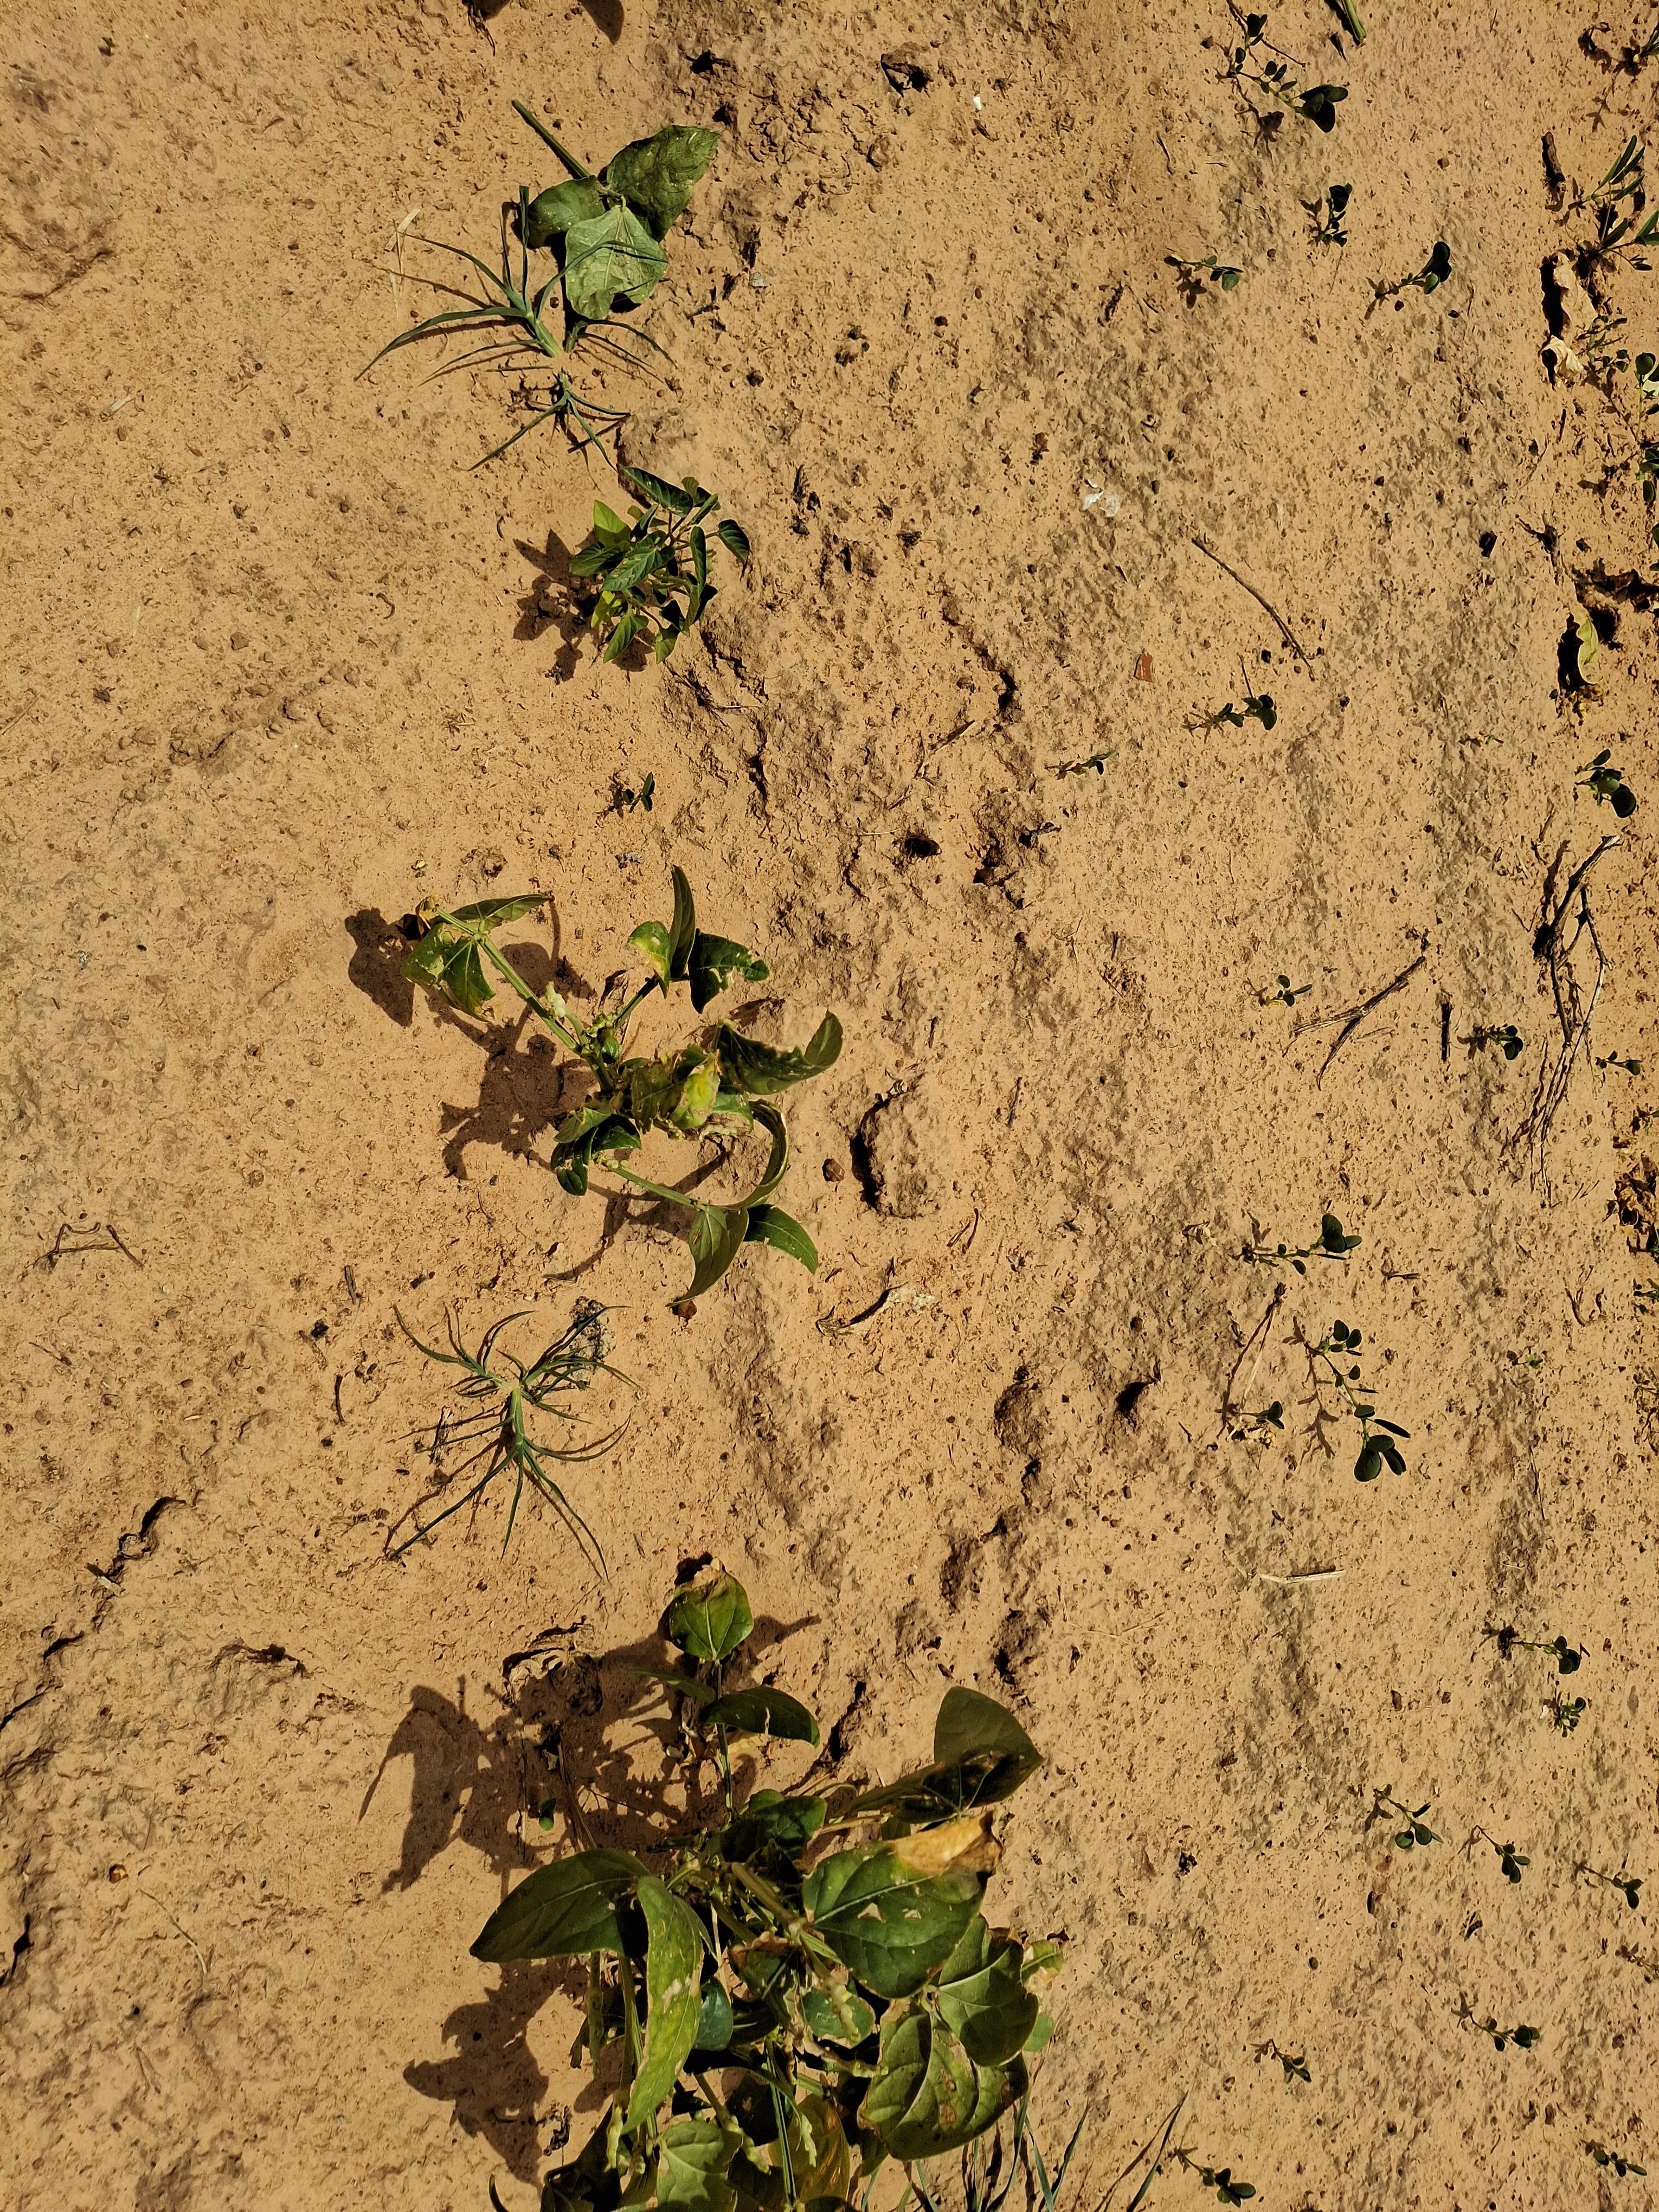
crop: cowpea
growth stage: harvest maturity
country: Nigeria
